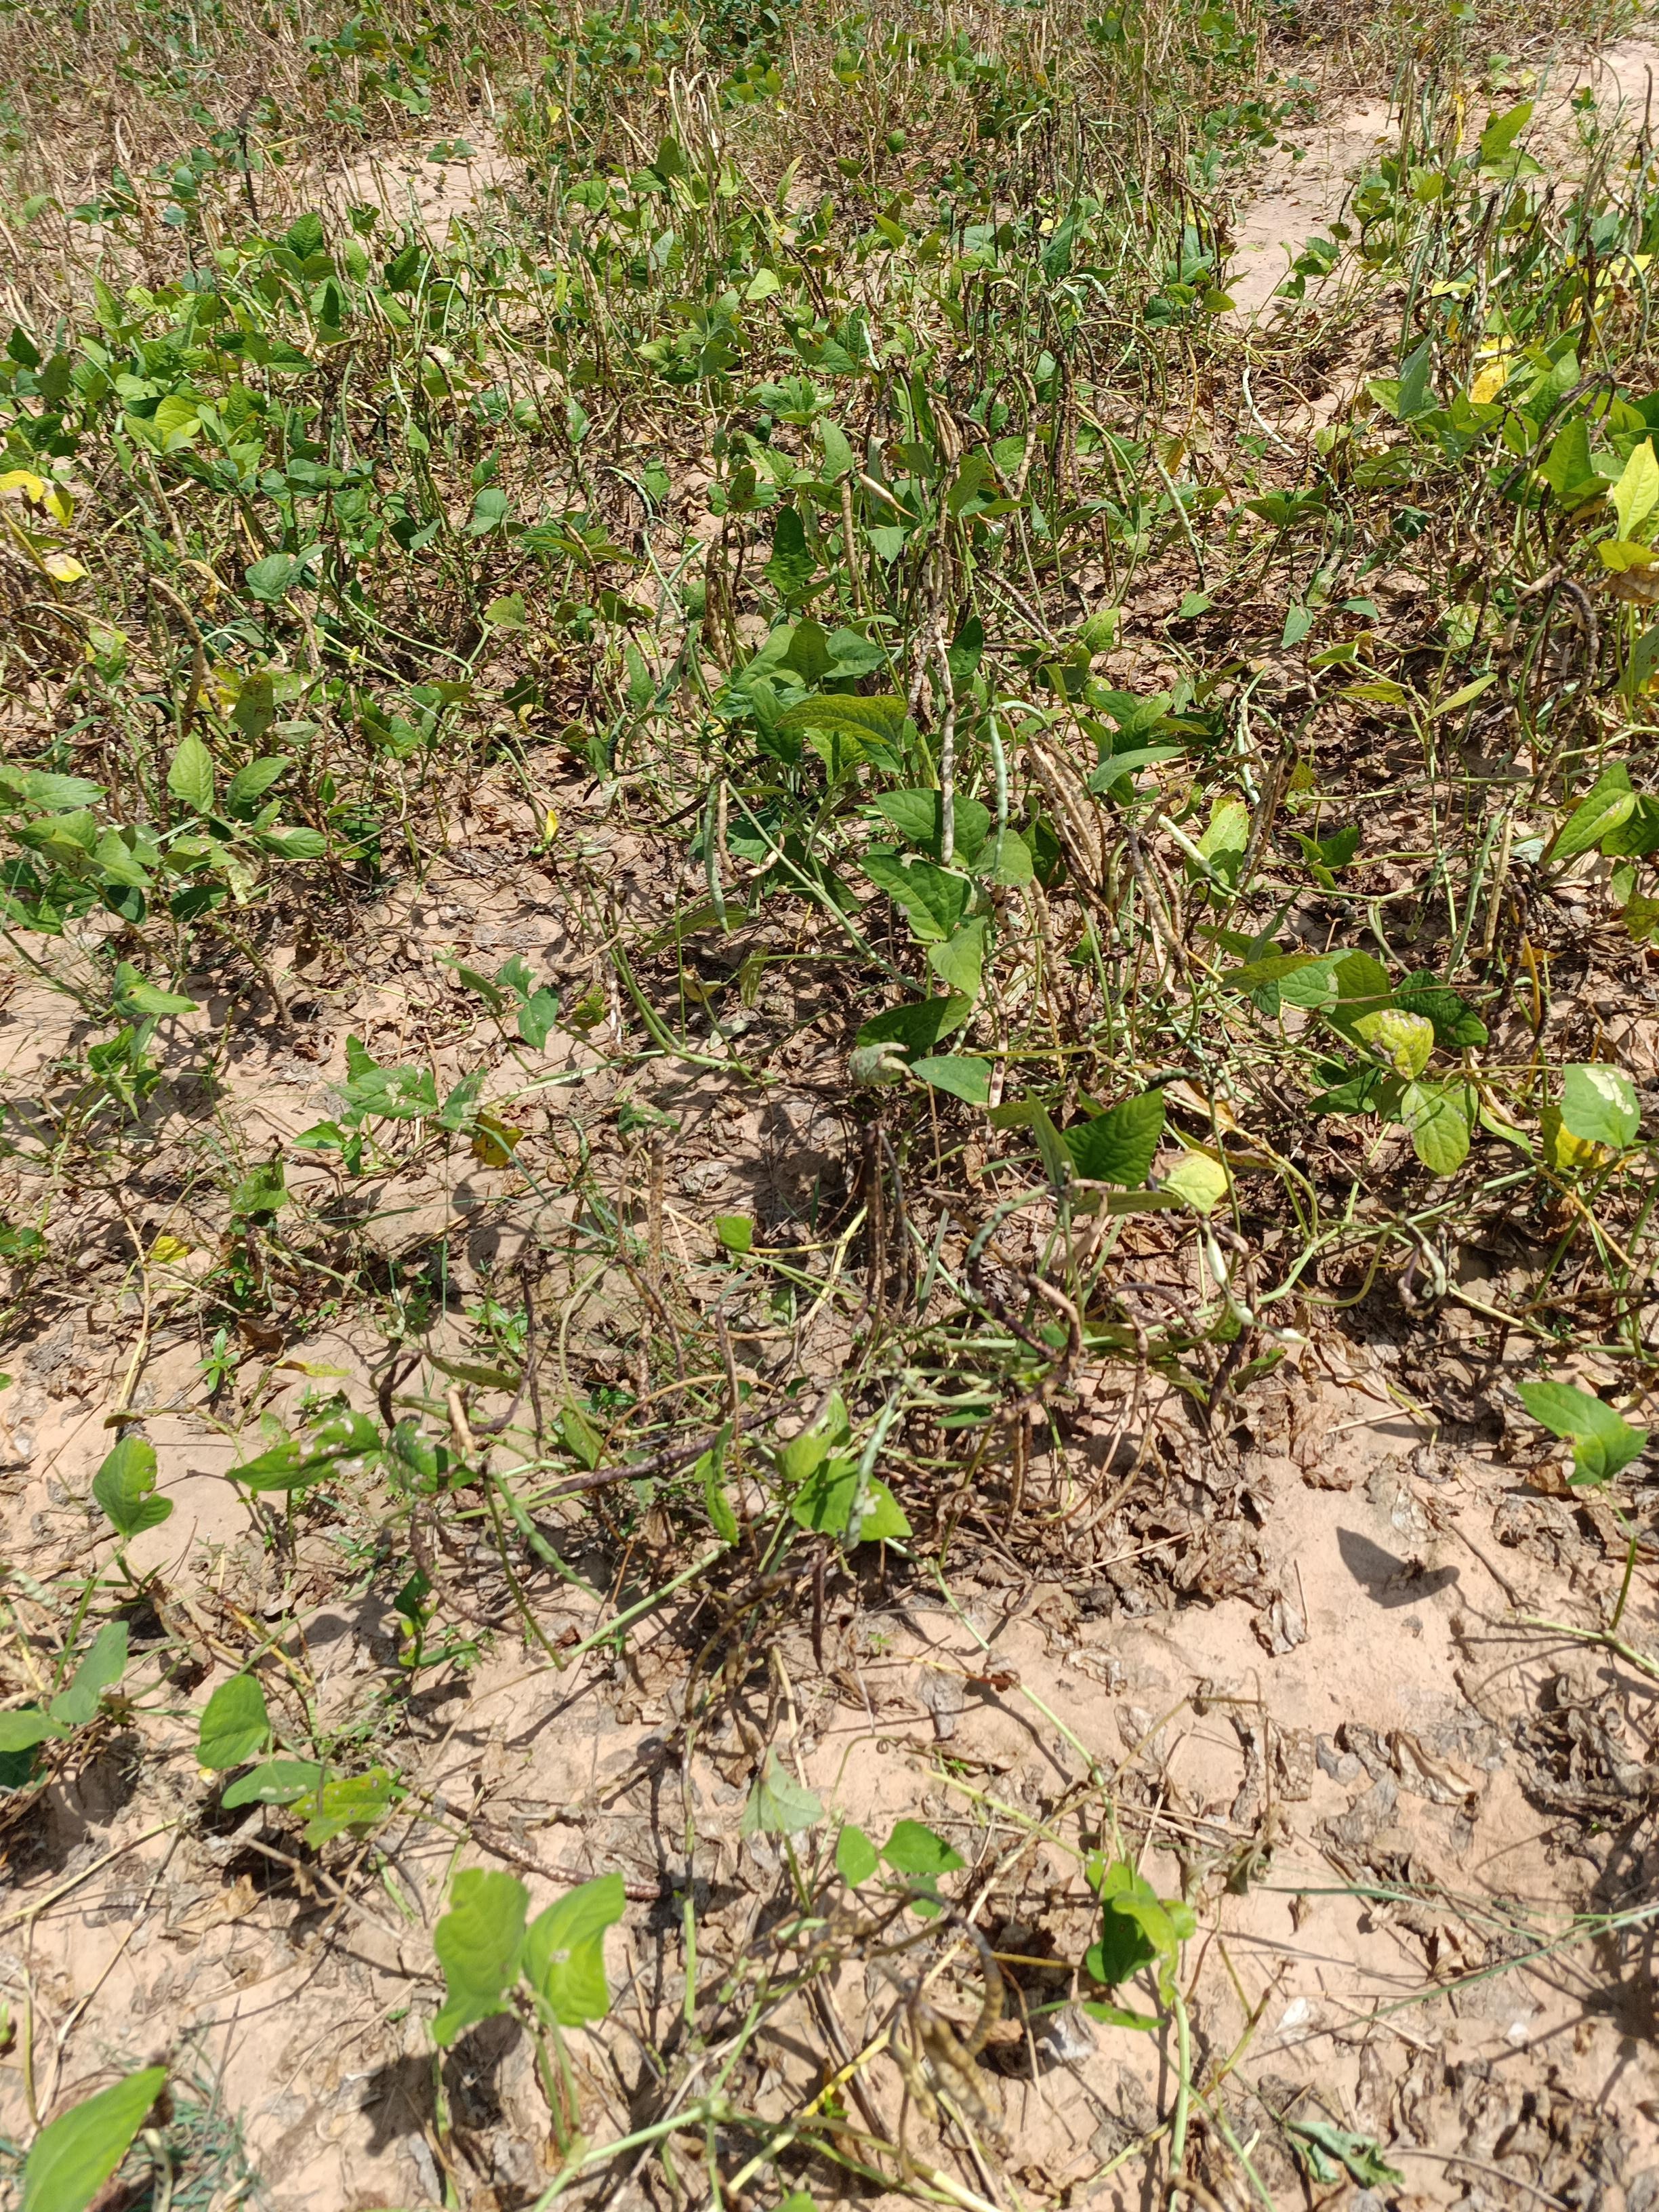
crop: cowpea
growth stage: maturity
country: Nigeria
